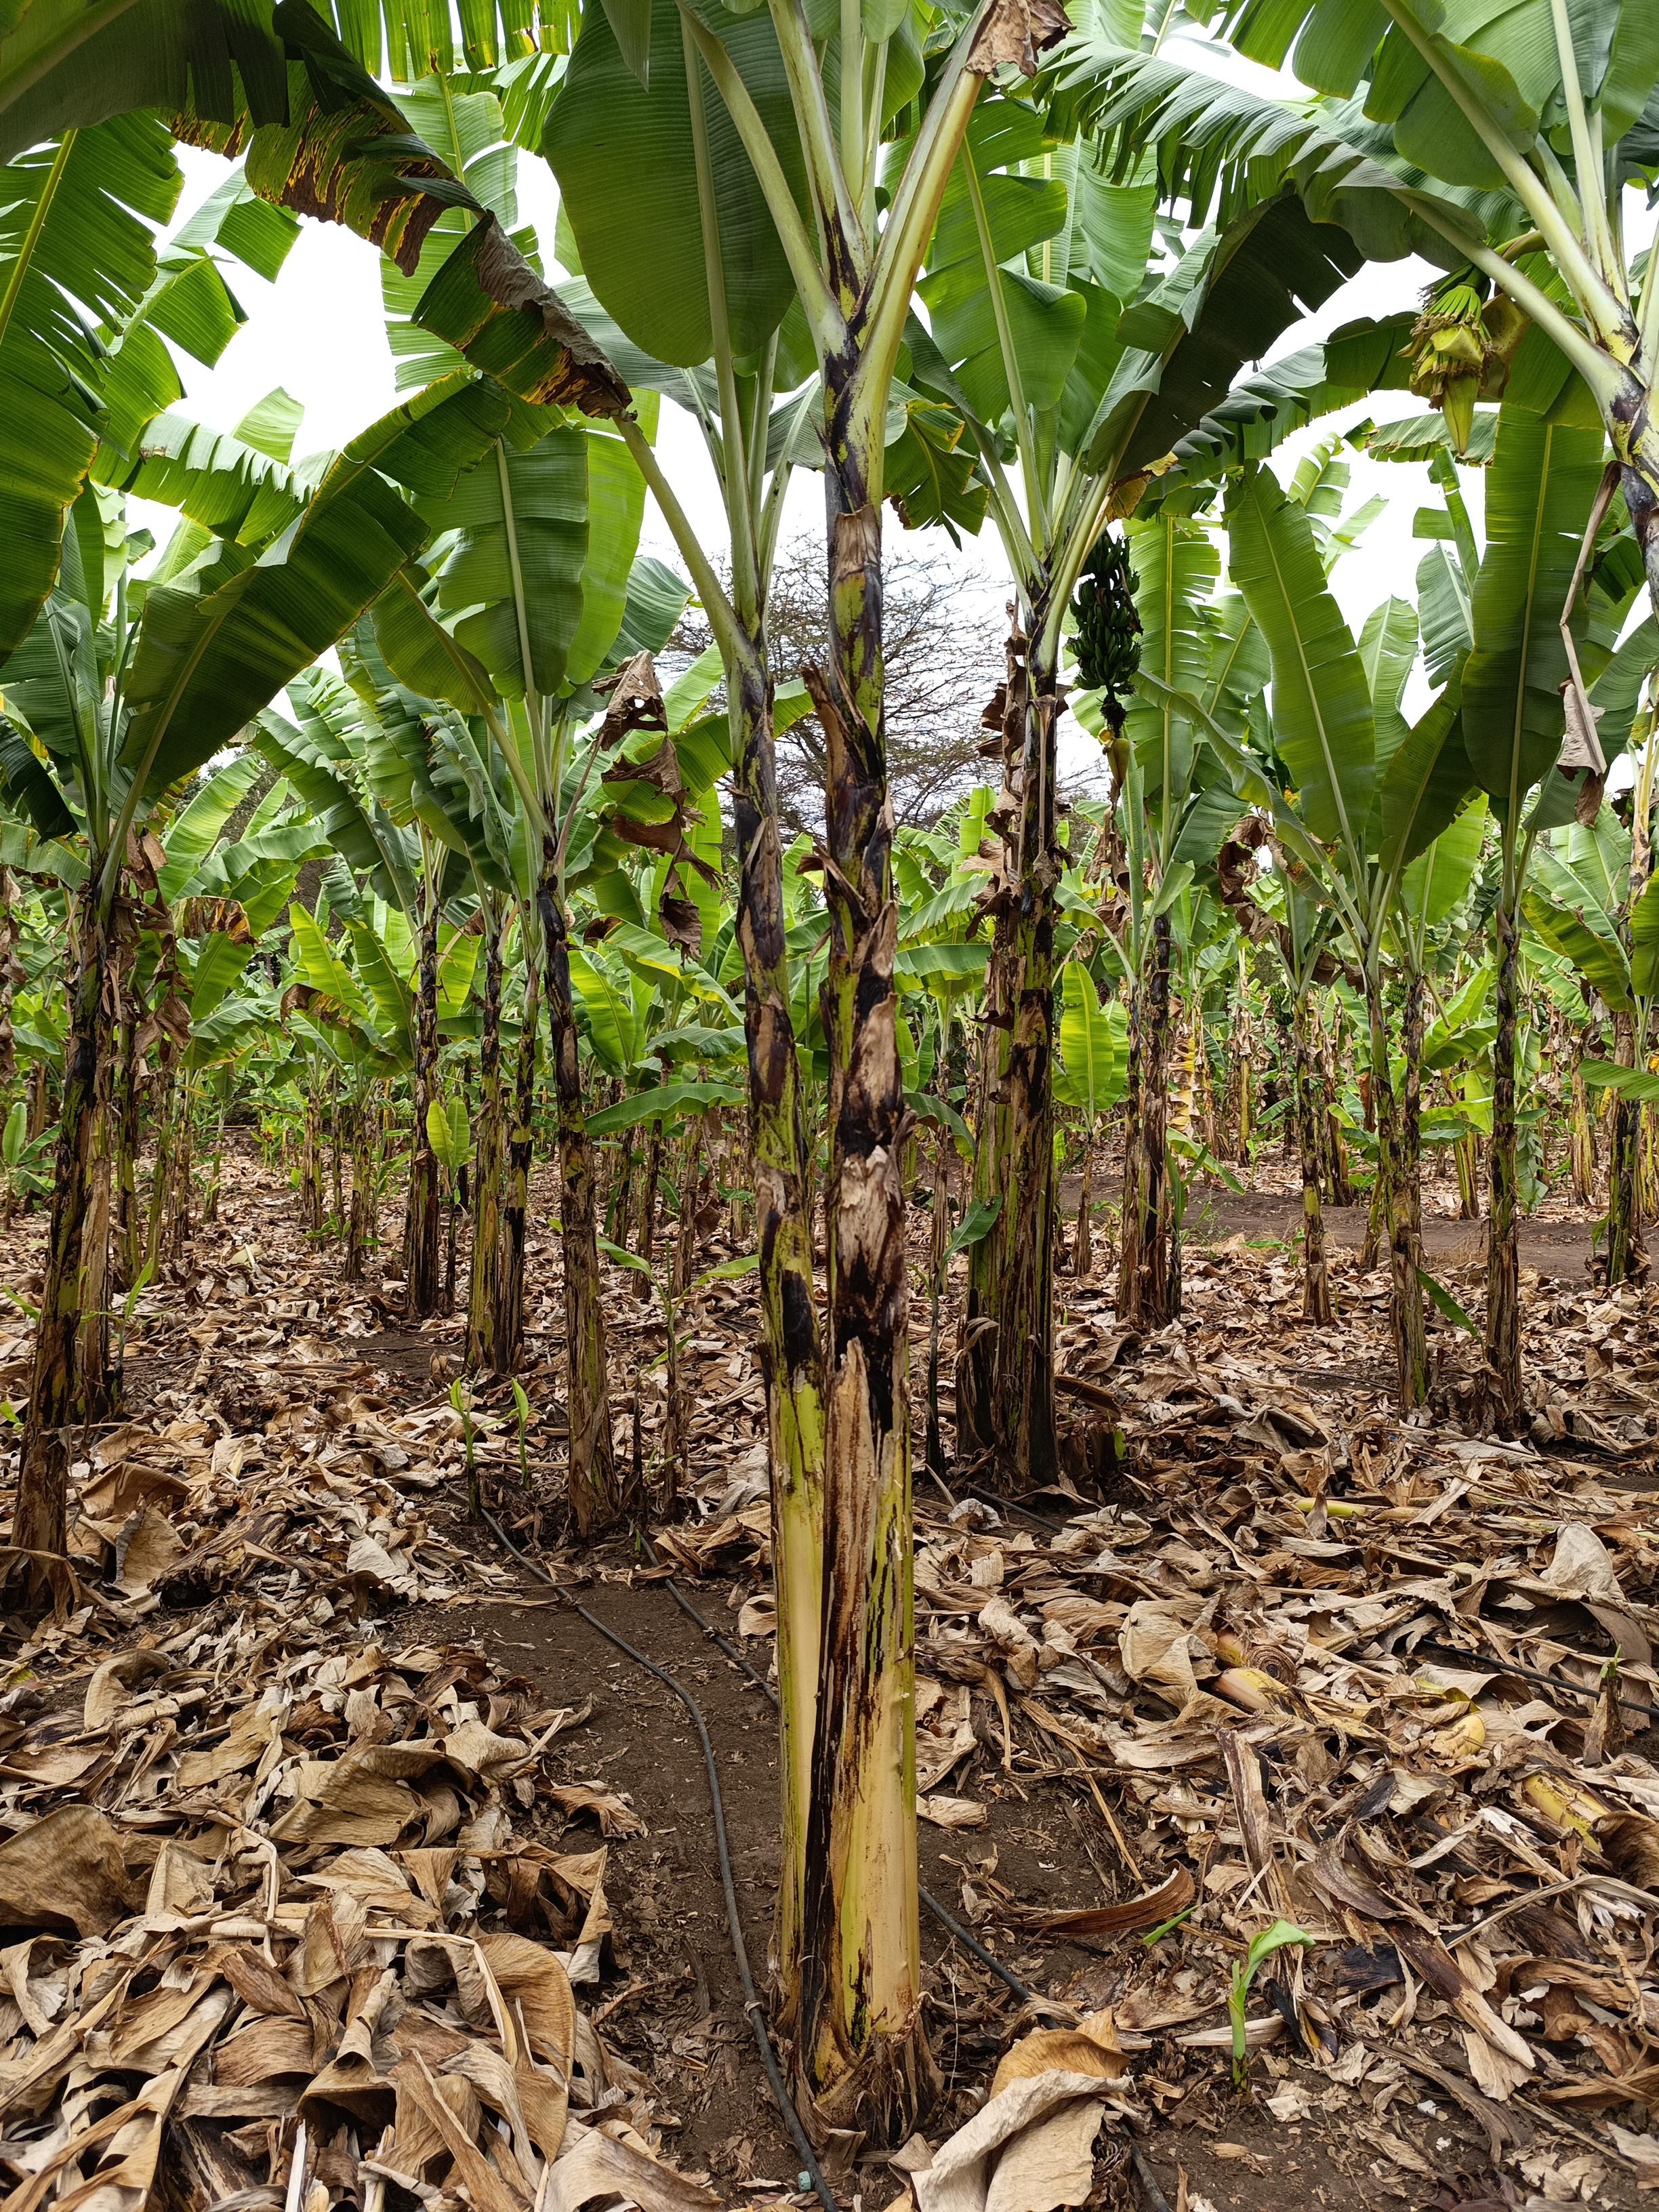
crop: banana
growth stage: vegetative
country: Tanzania
